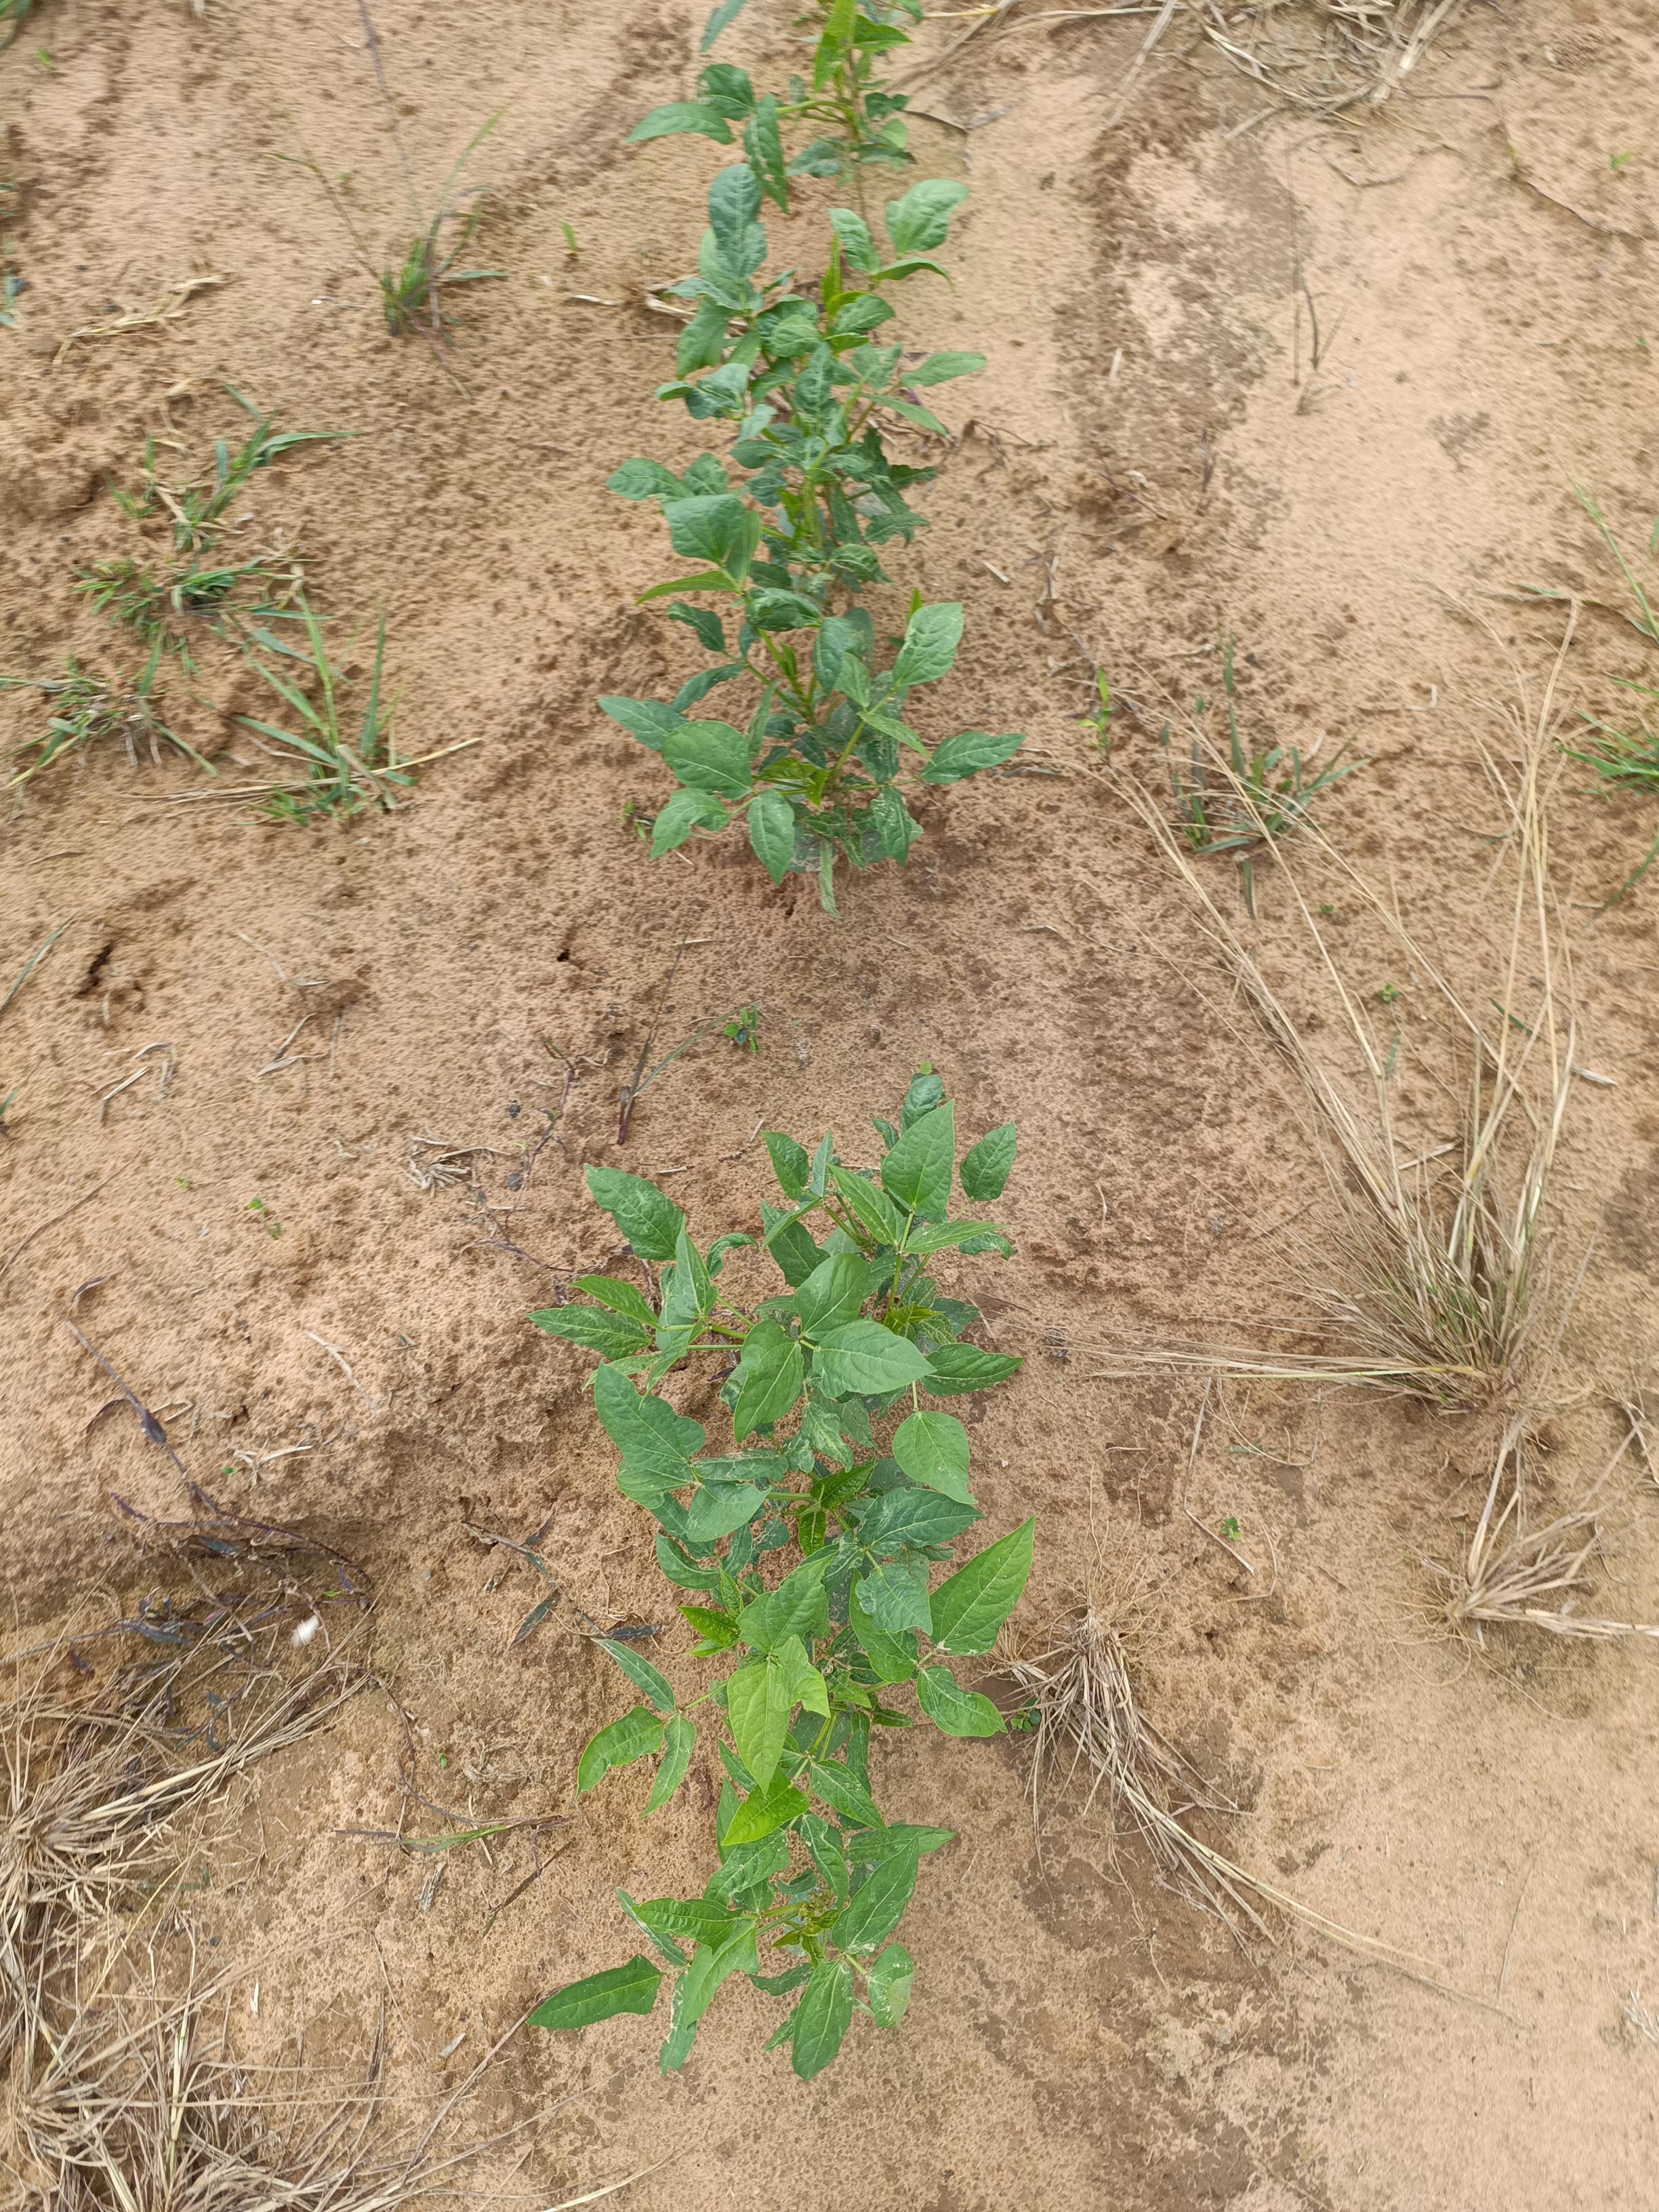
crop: cowpea
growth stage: emergence
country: Nigeria
